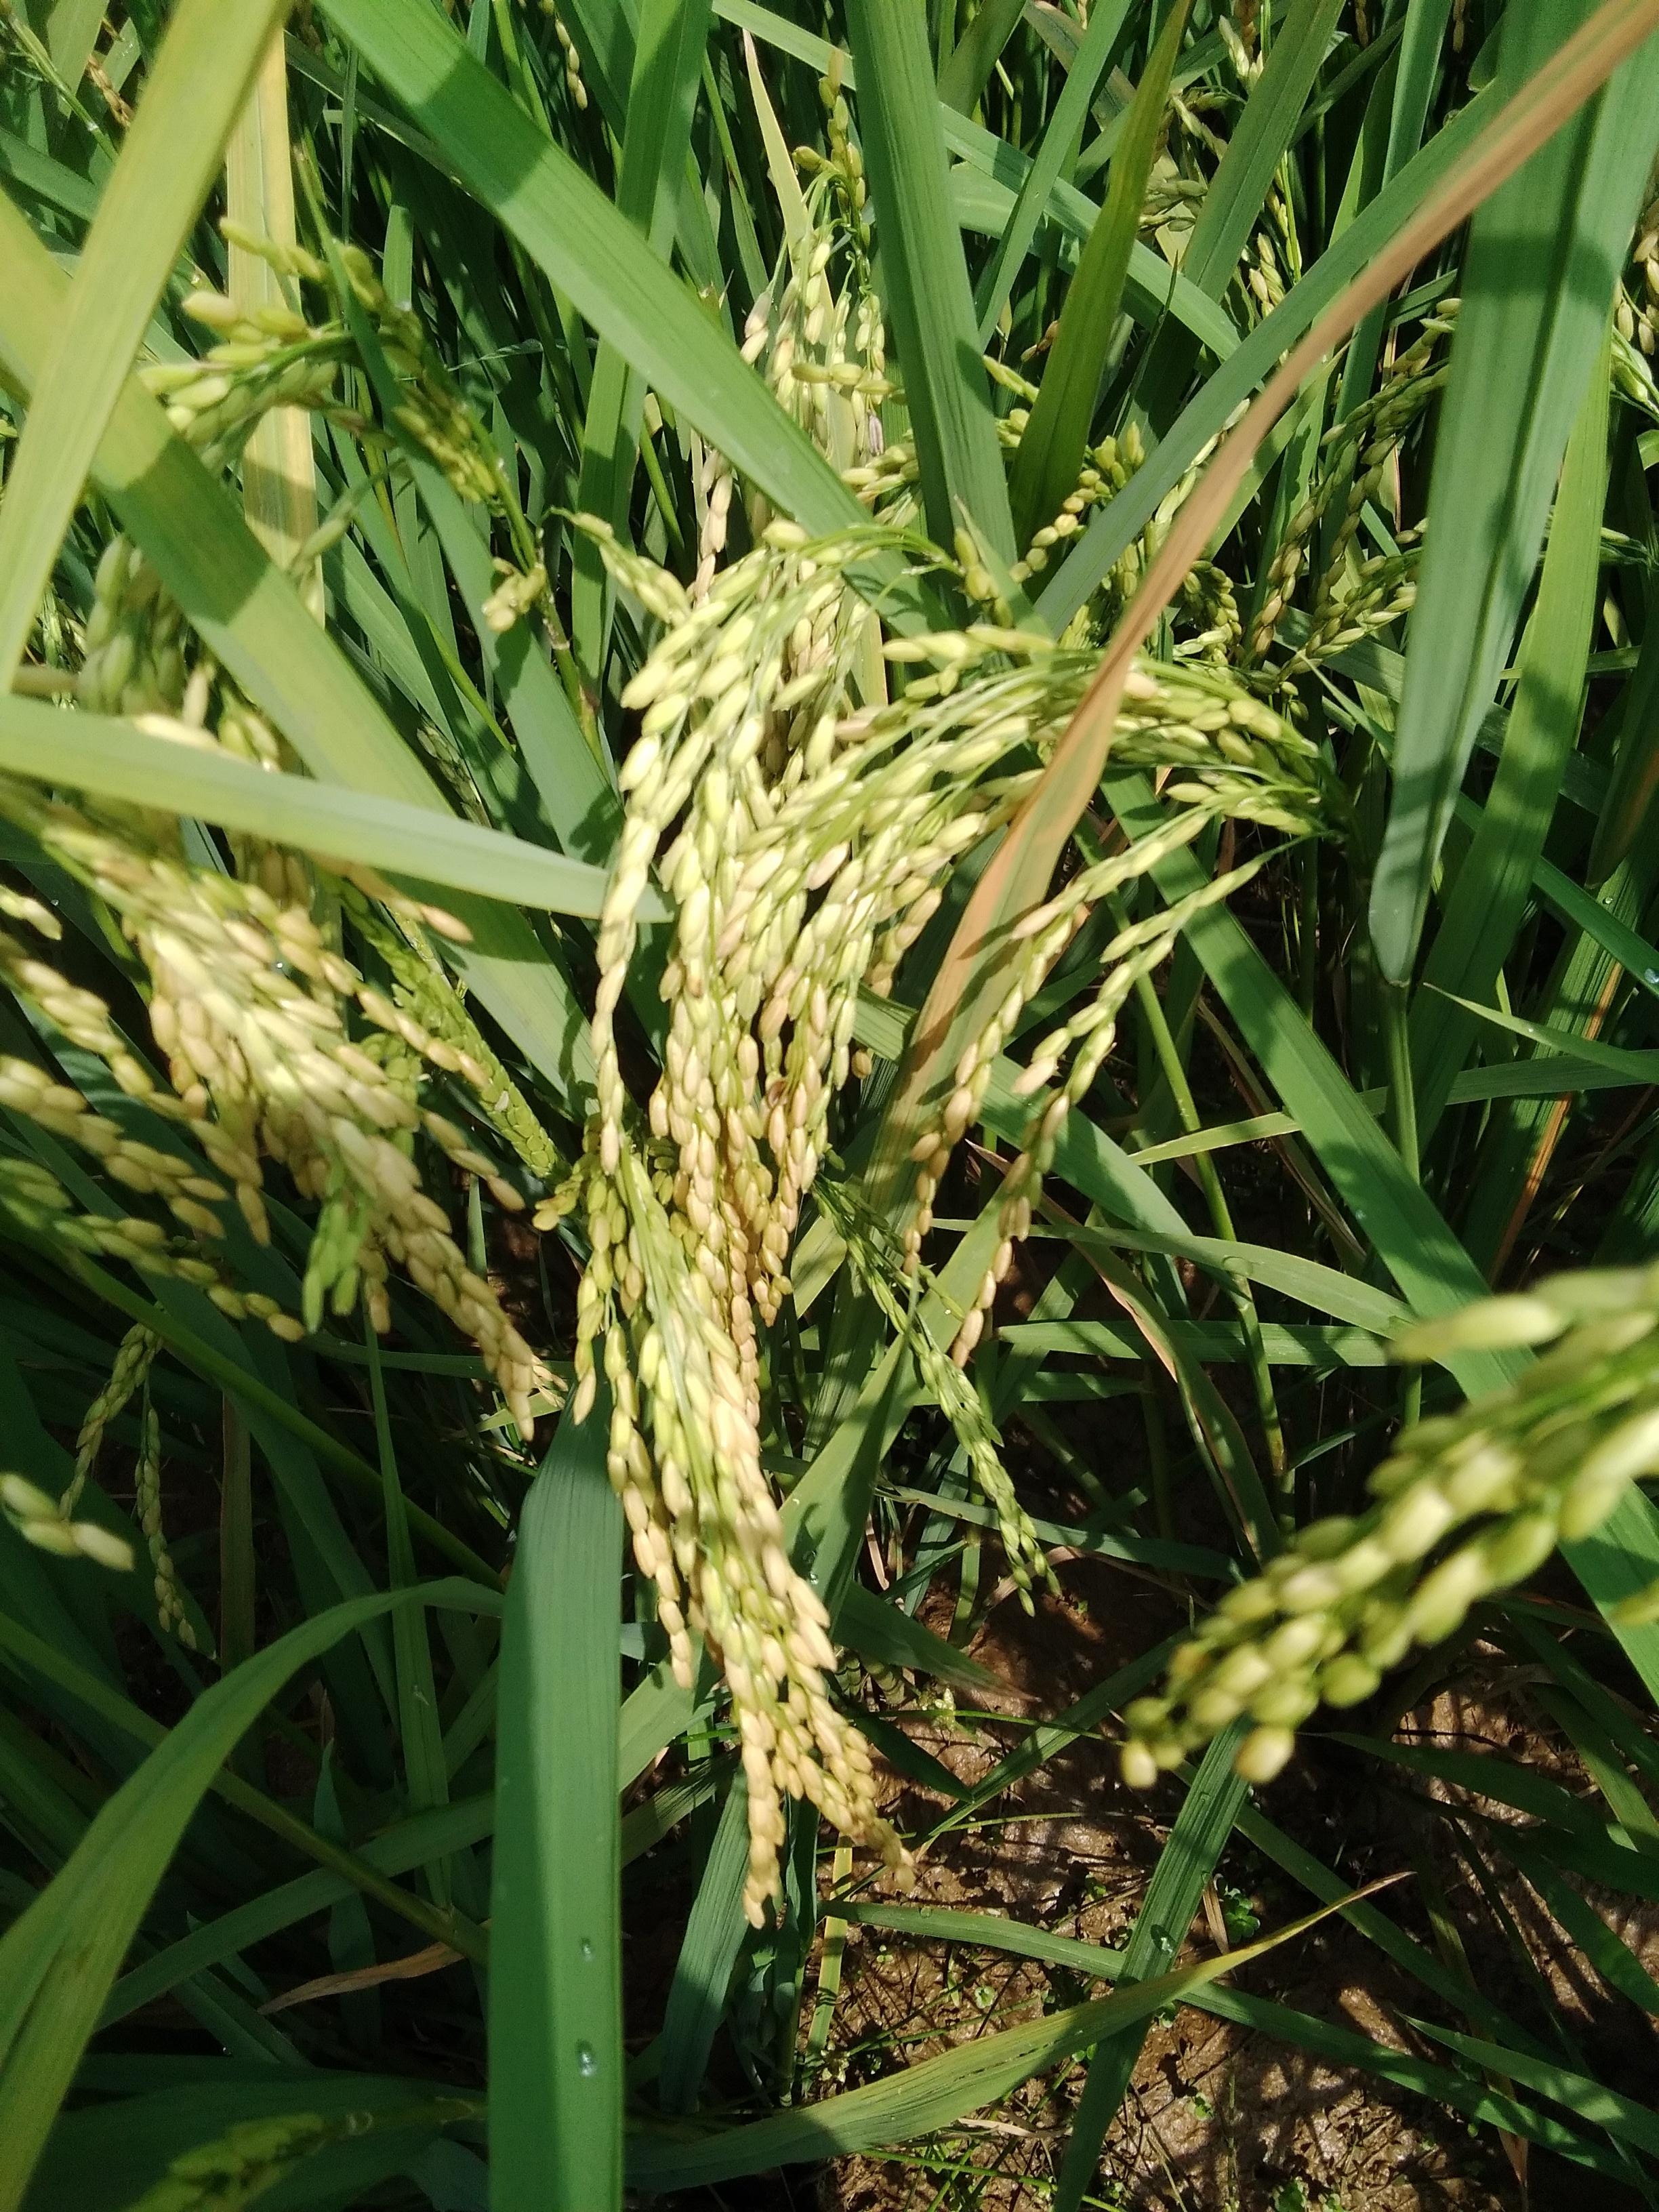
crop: rice
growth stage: ripening
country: Nigeria
